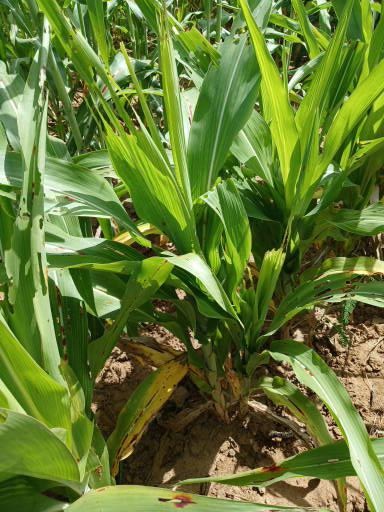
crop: sorghum
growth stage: vegetative
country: Senegal
